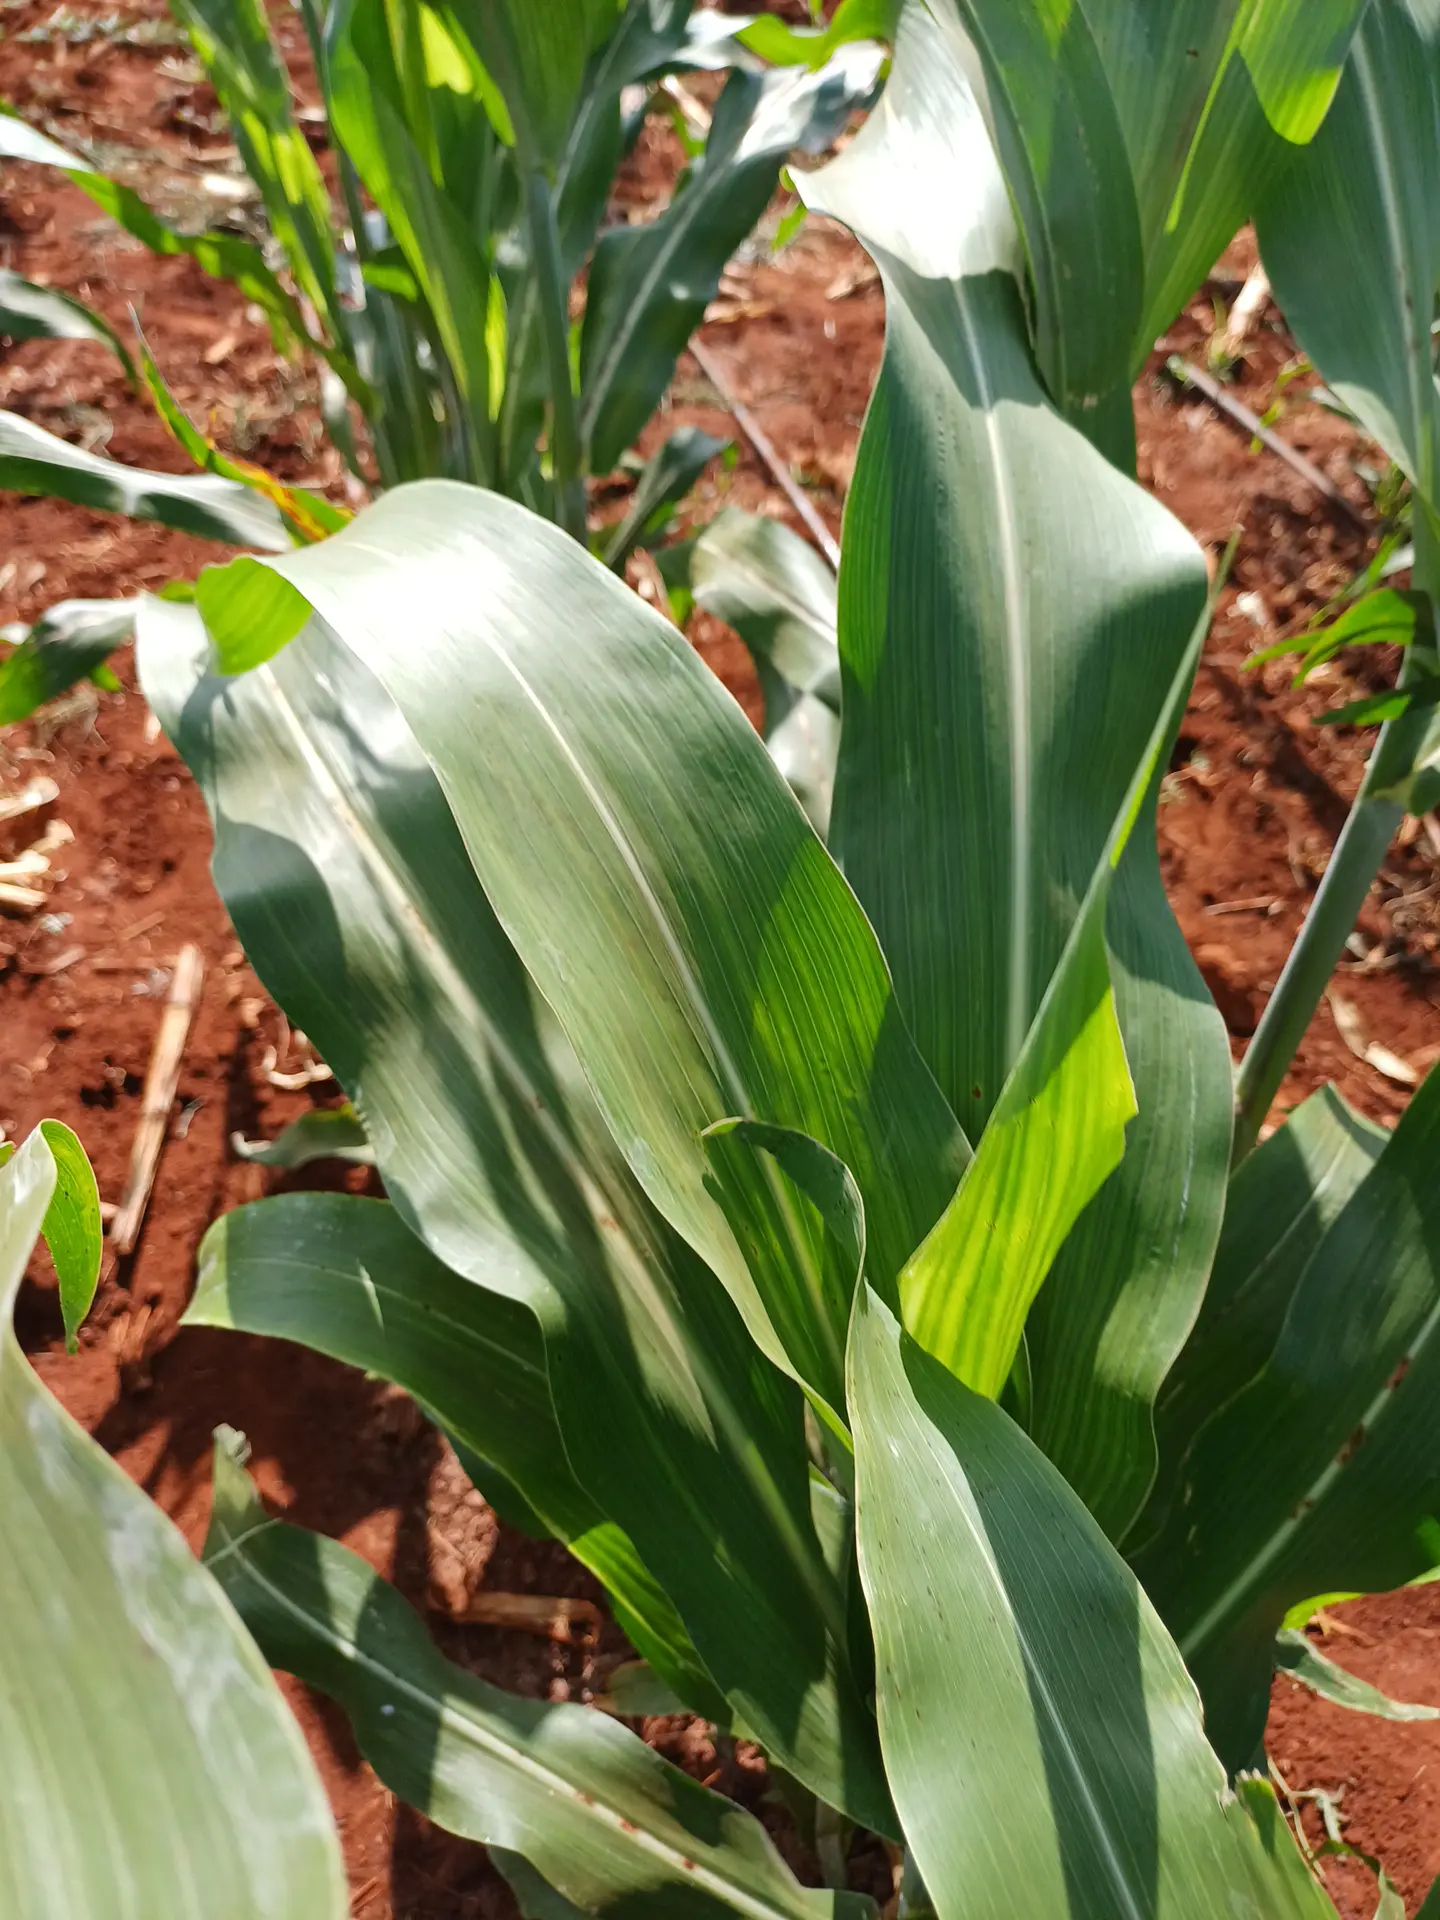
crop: sorghum
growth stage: vegetative
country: Kenya
